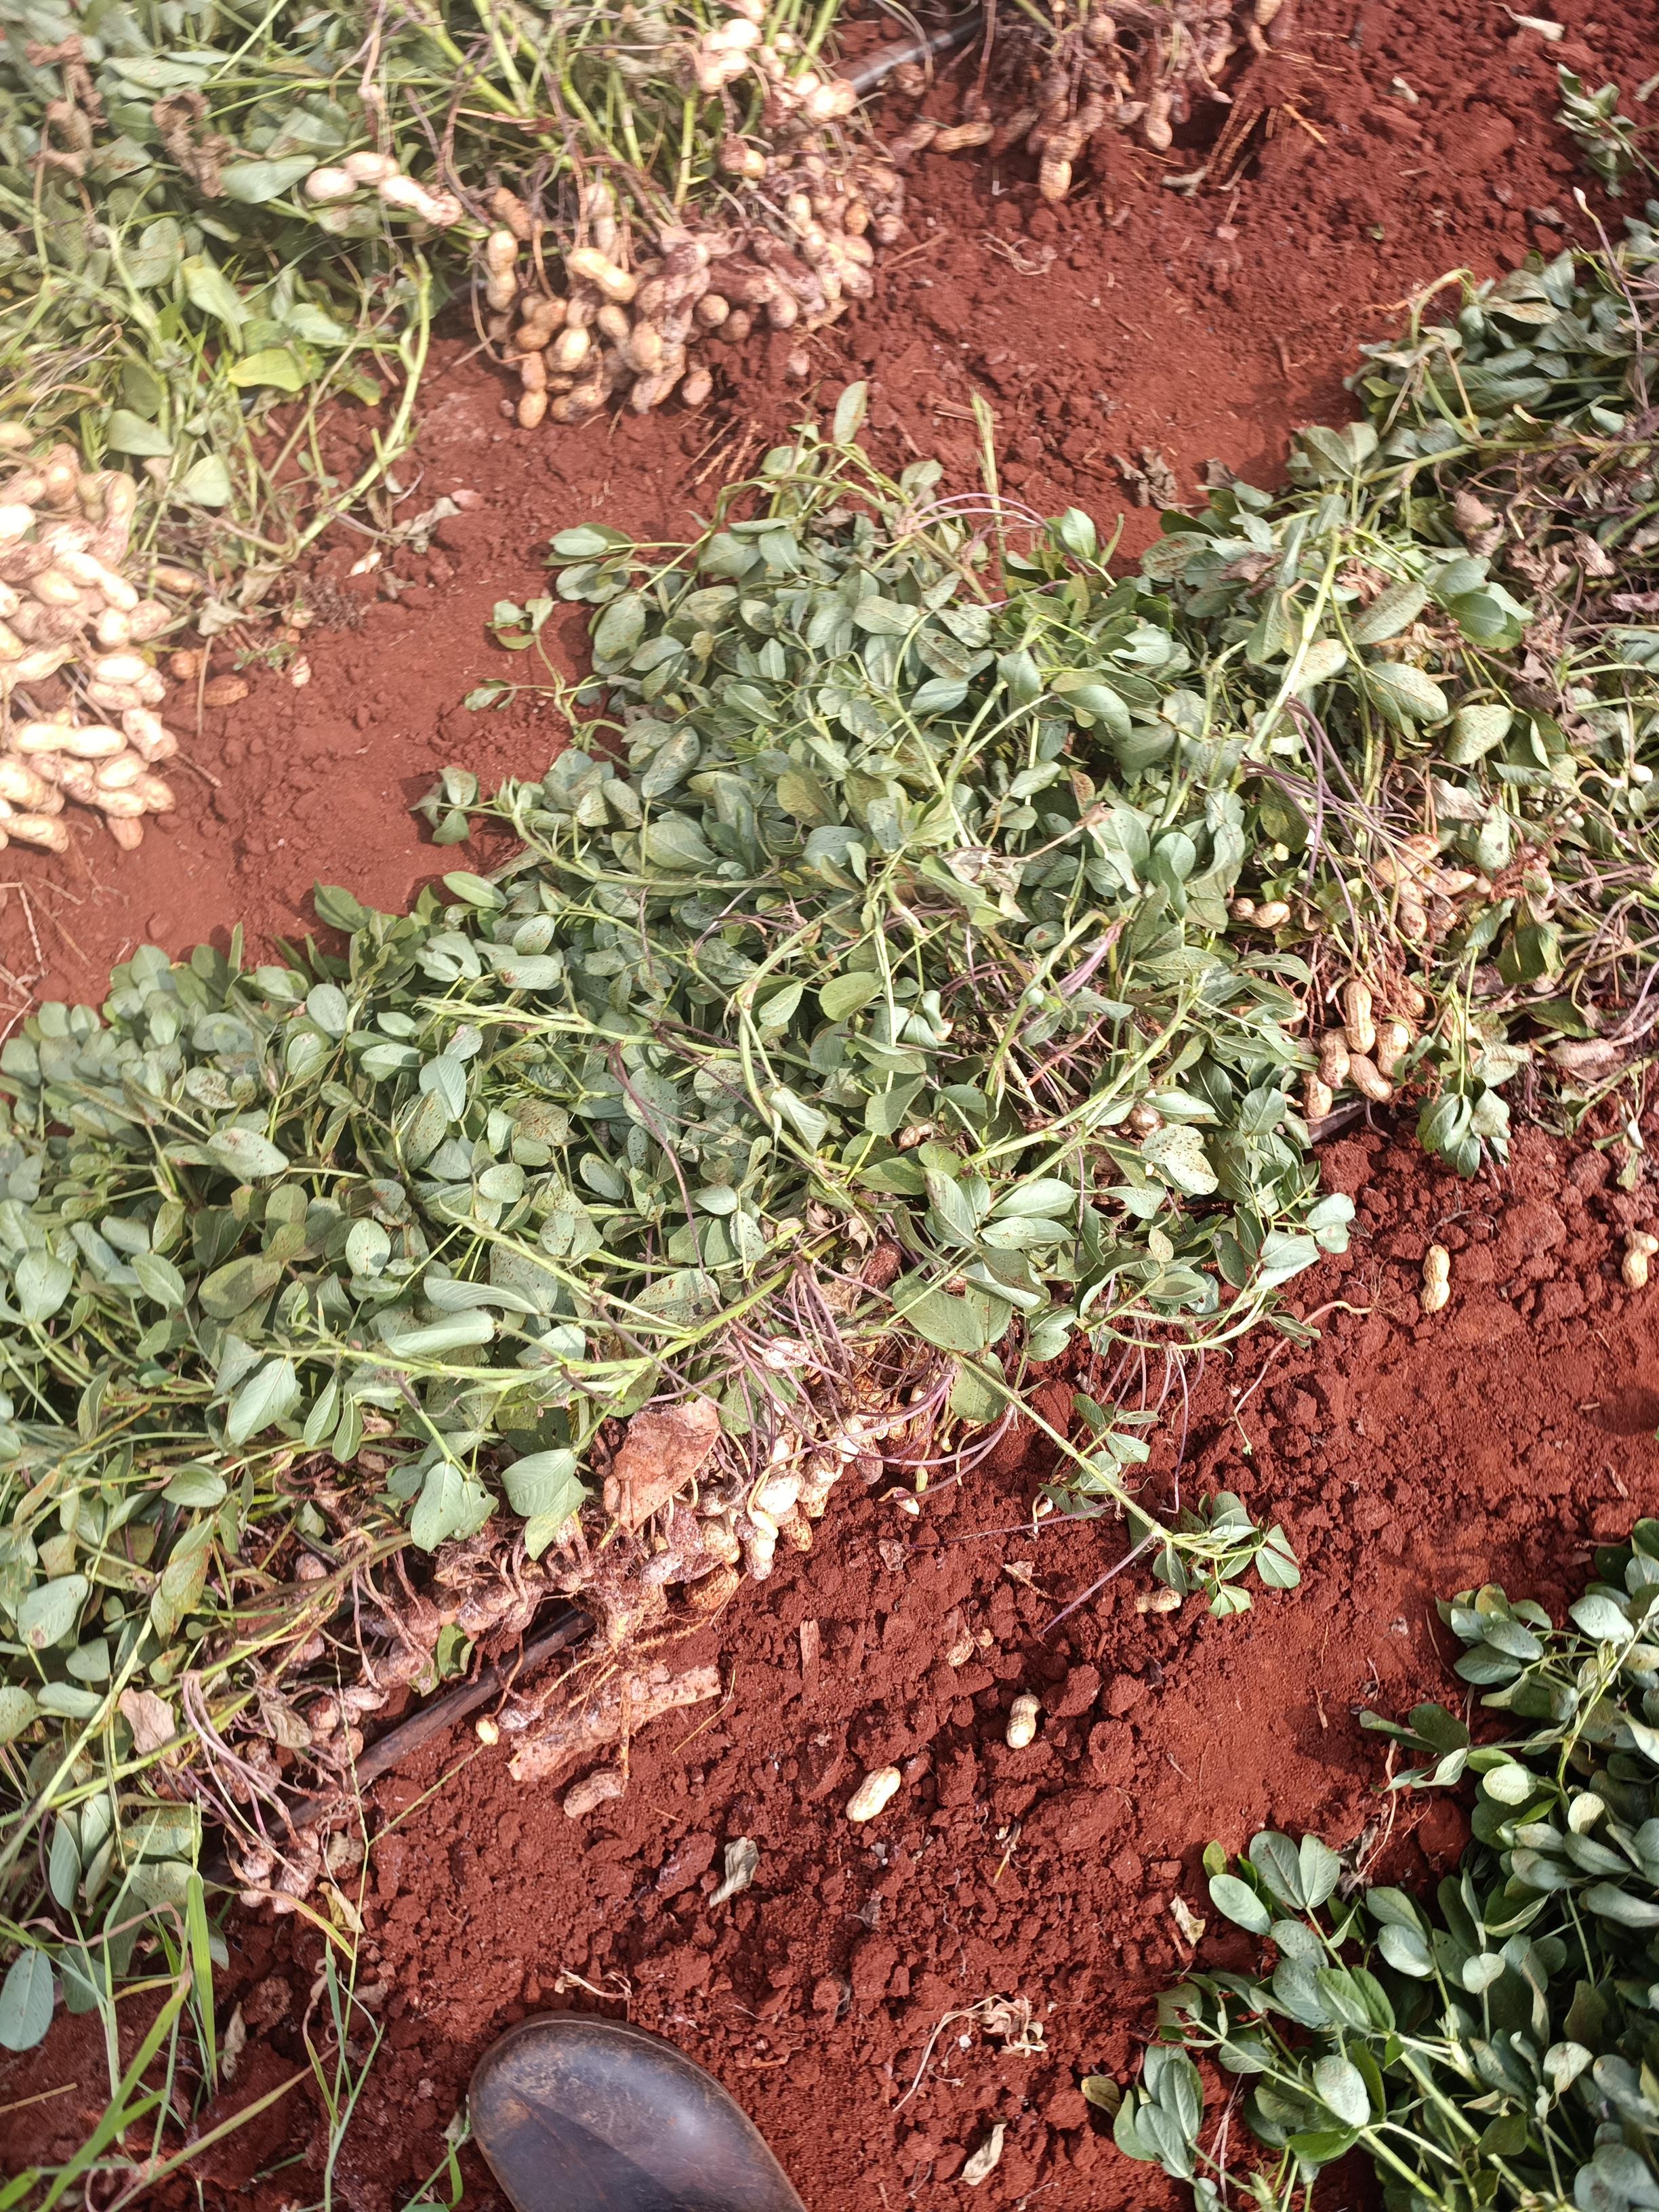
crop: groundnut
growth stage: harvest
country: Kenya
